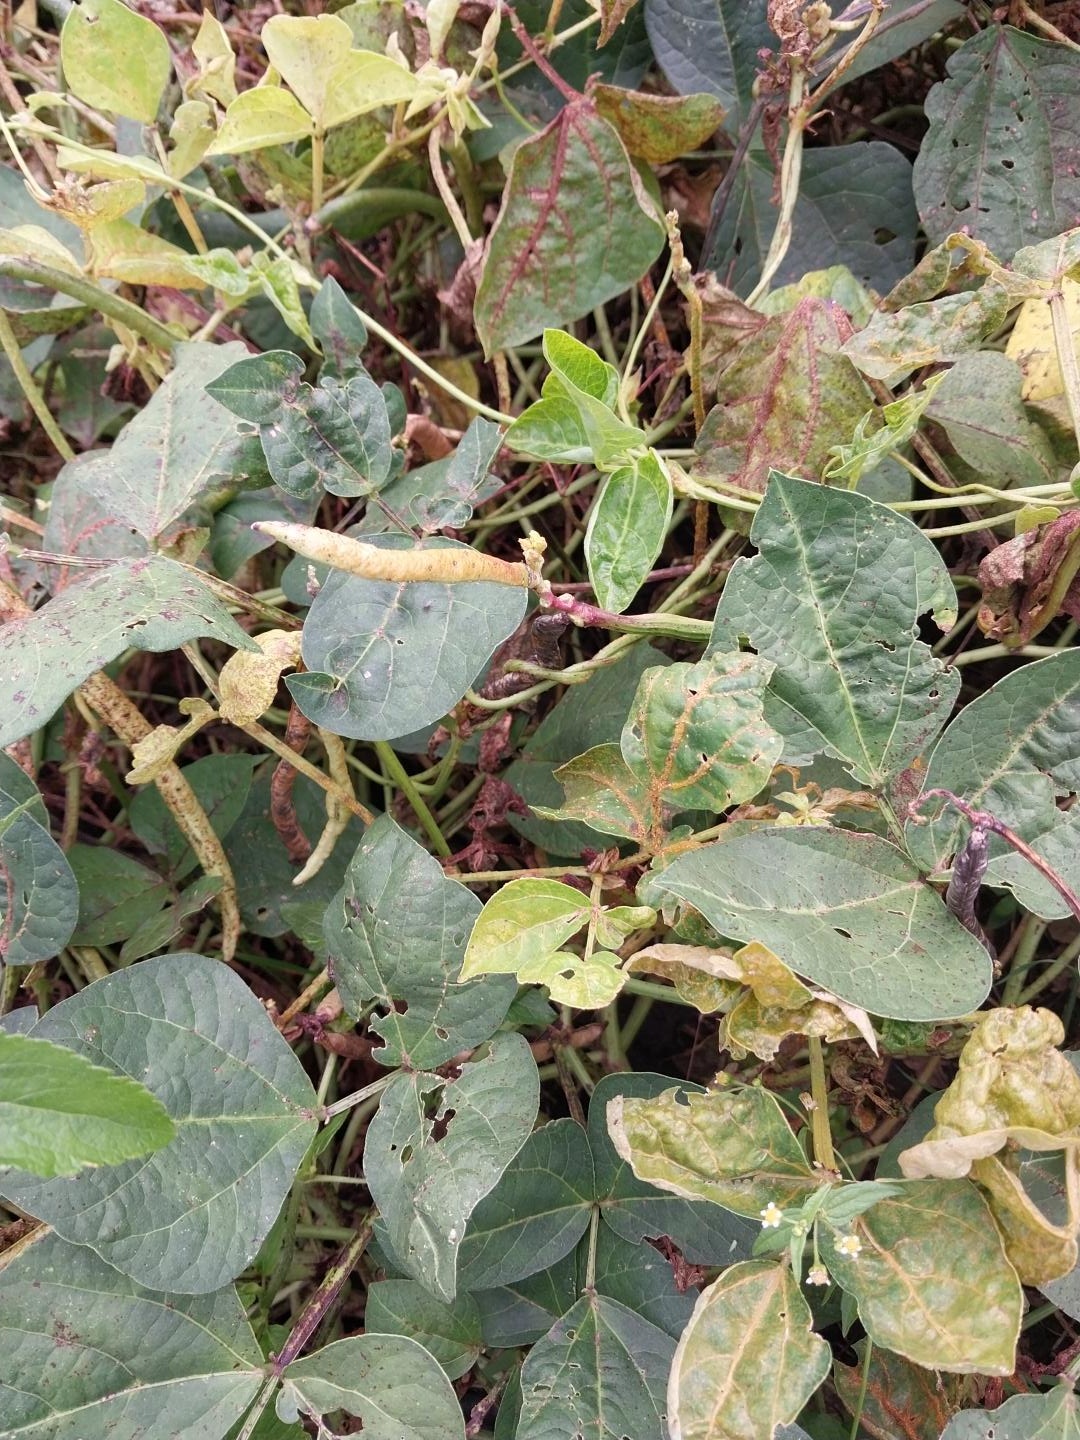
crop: cowpea
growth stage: development pod
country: Tanzania
